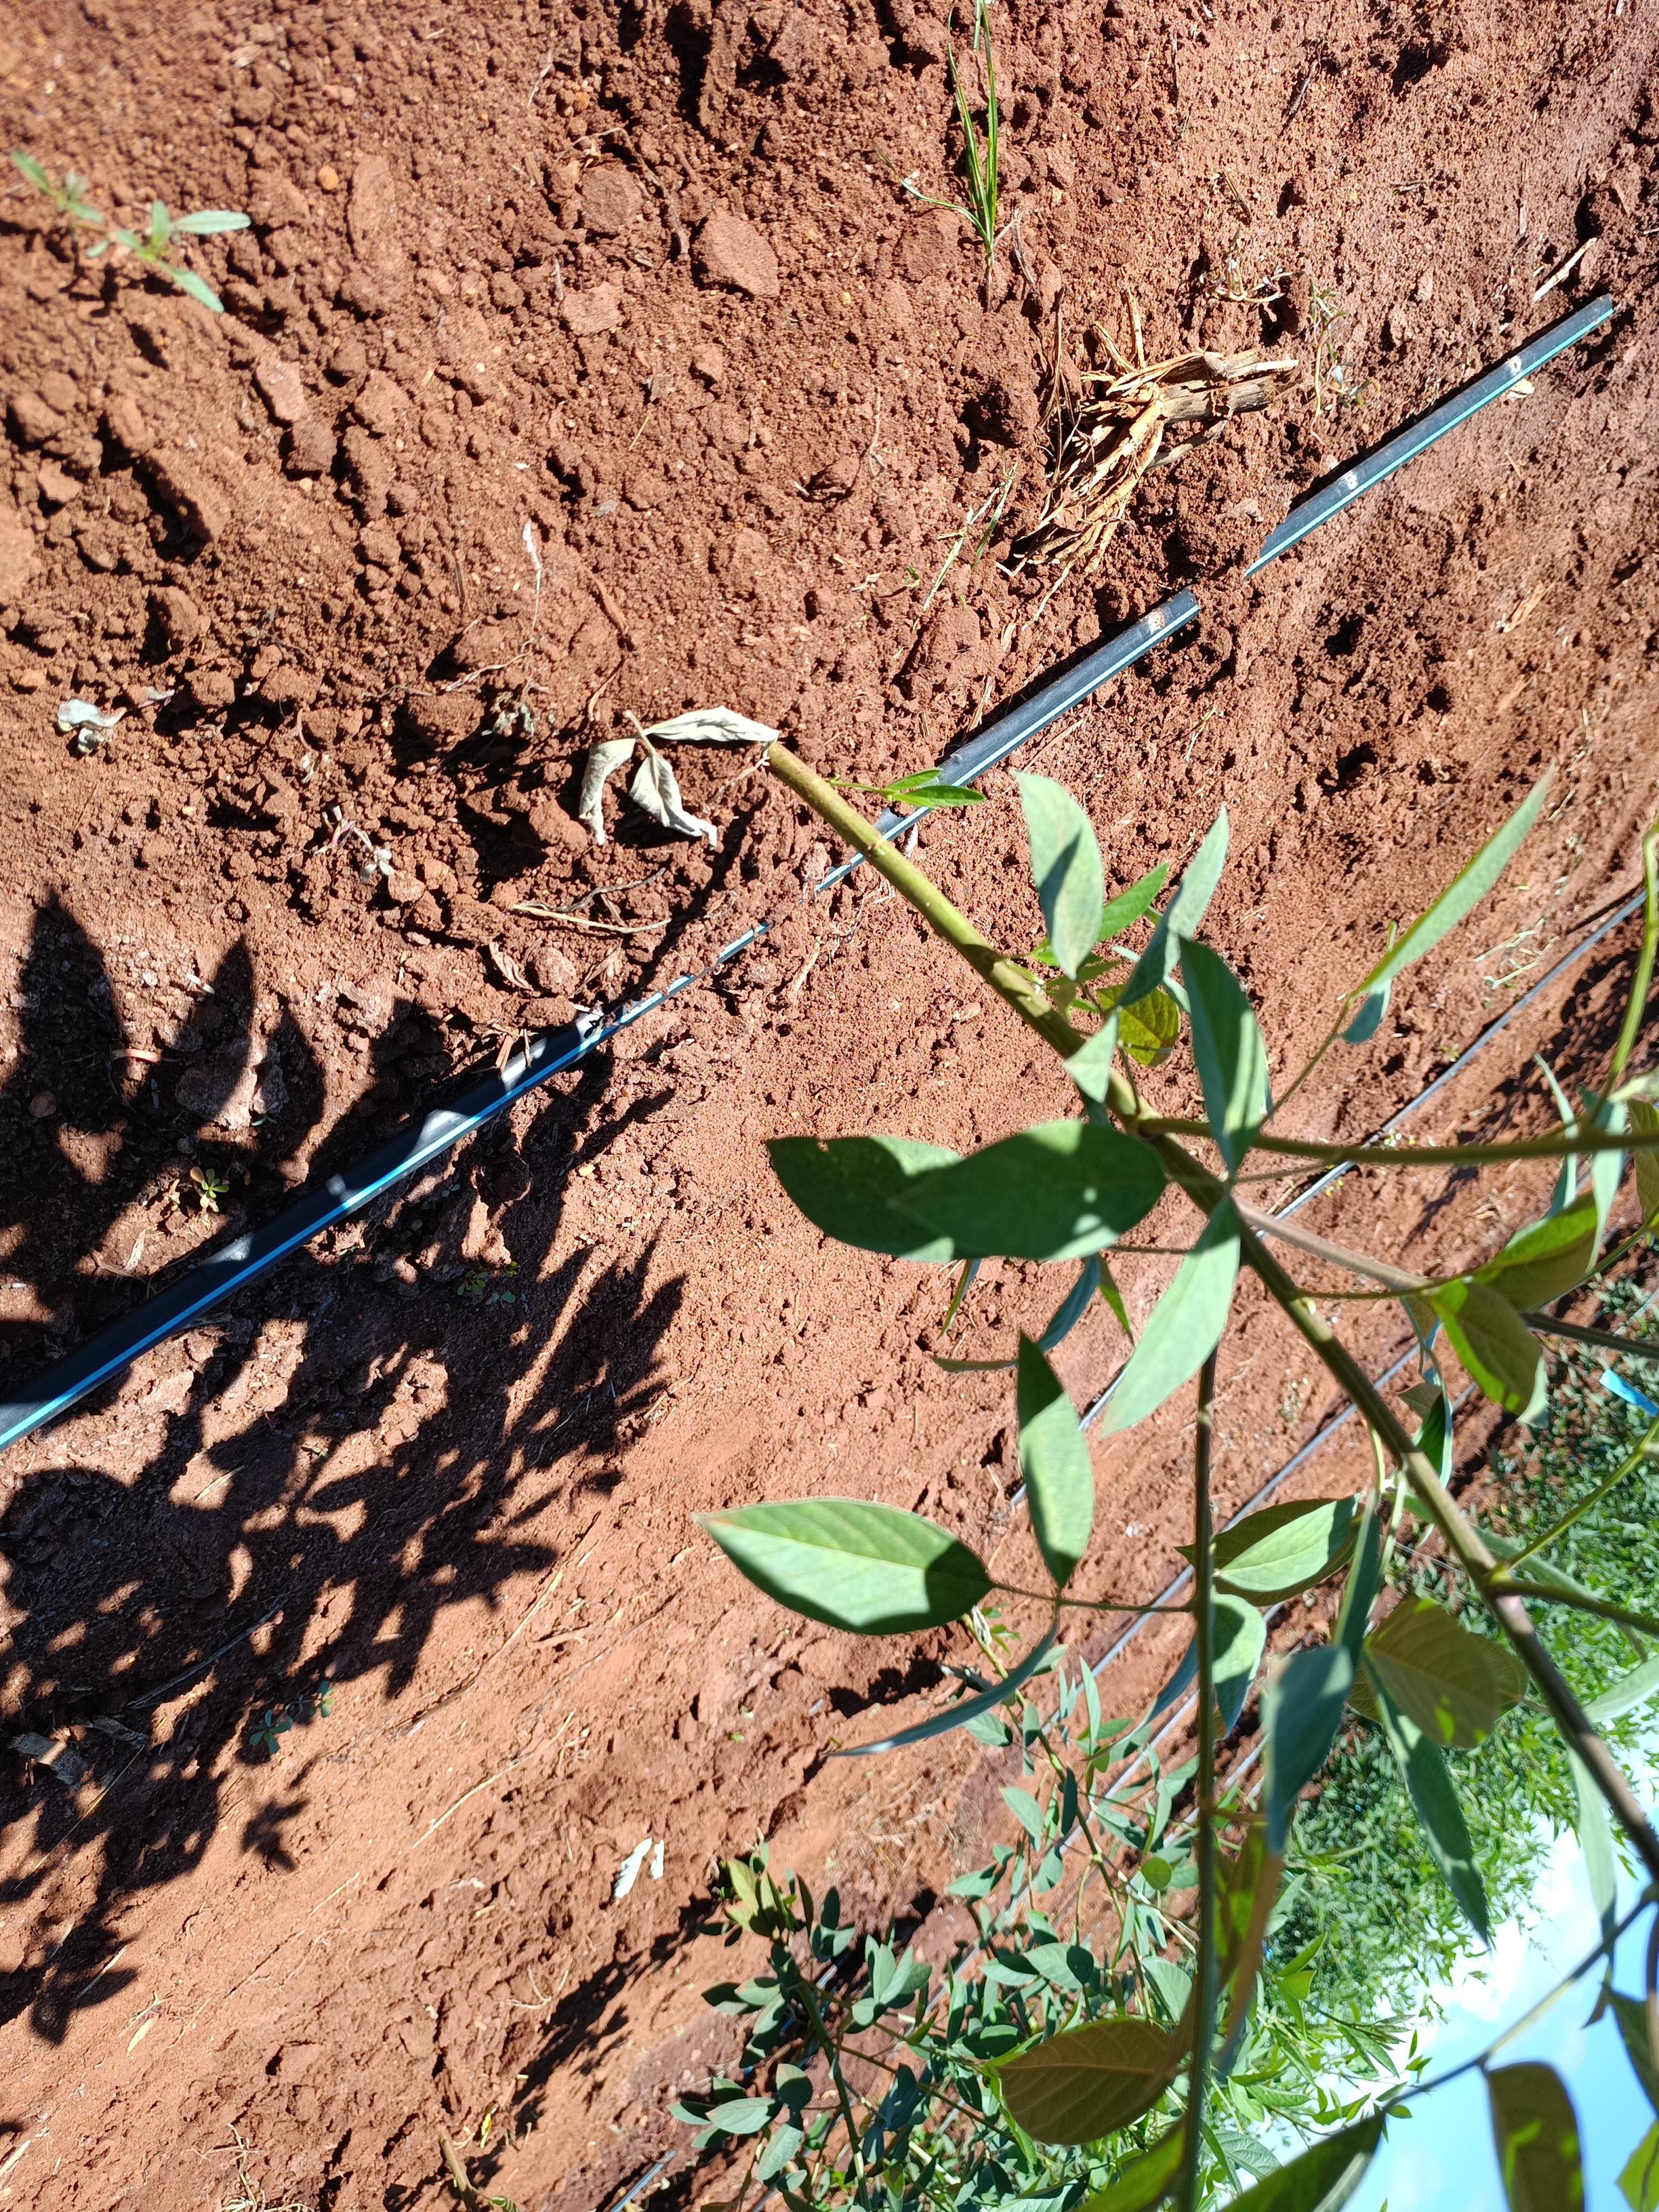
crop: pigeonpea
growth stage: flowering
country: Kenya
